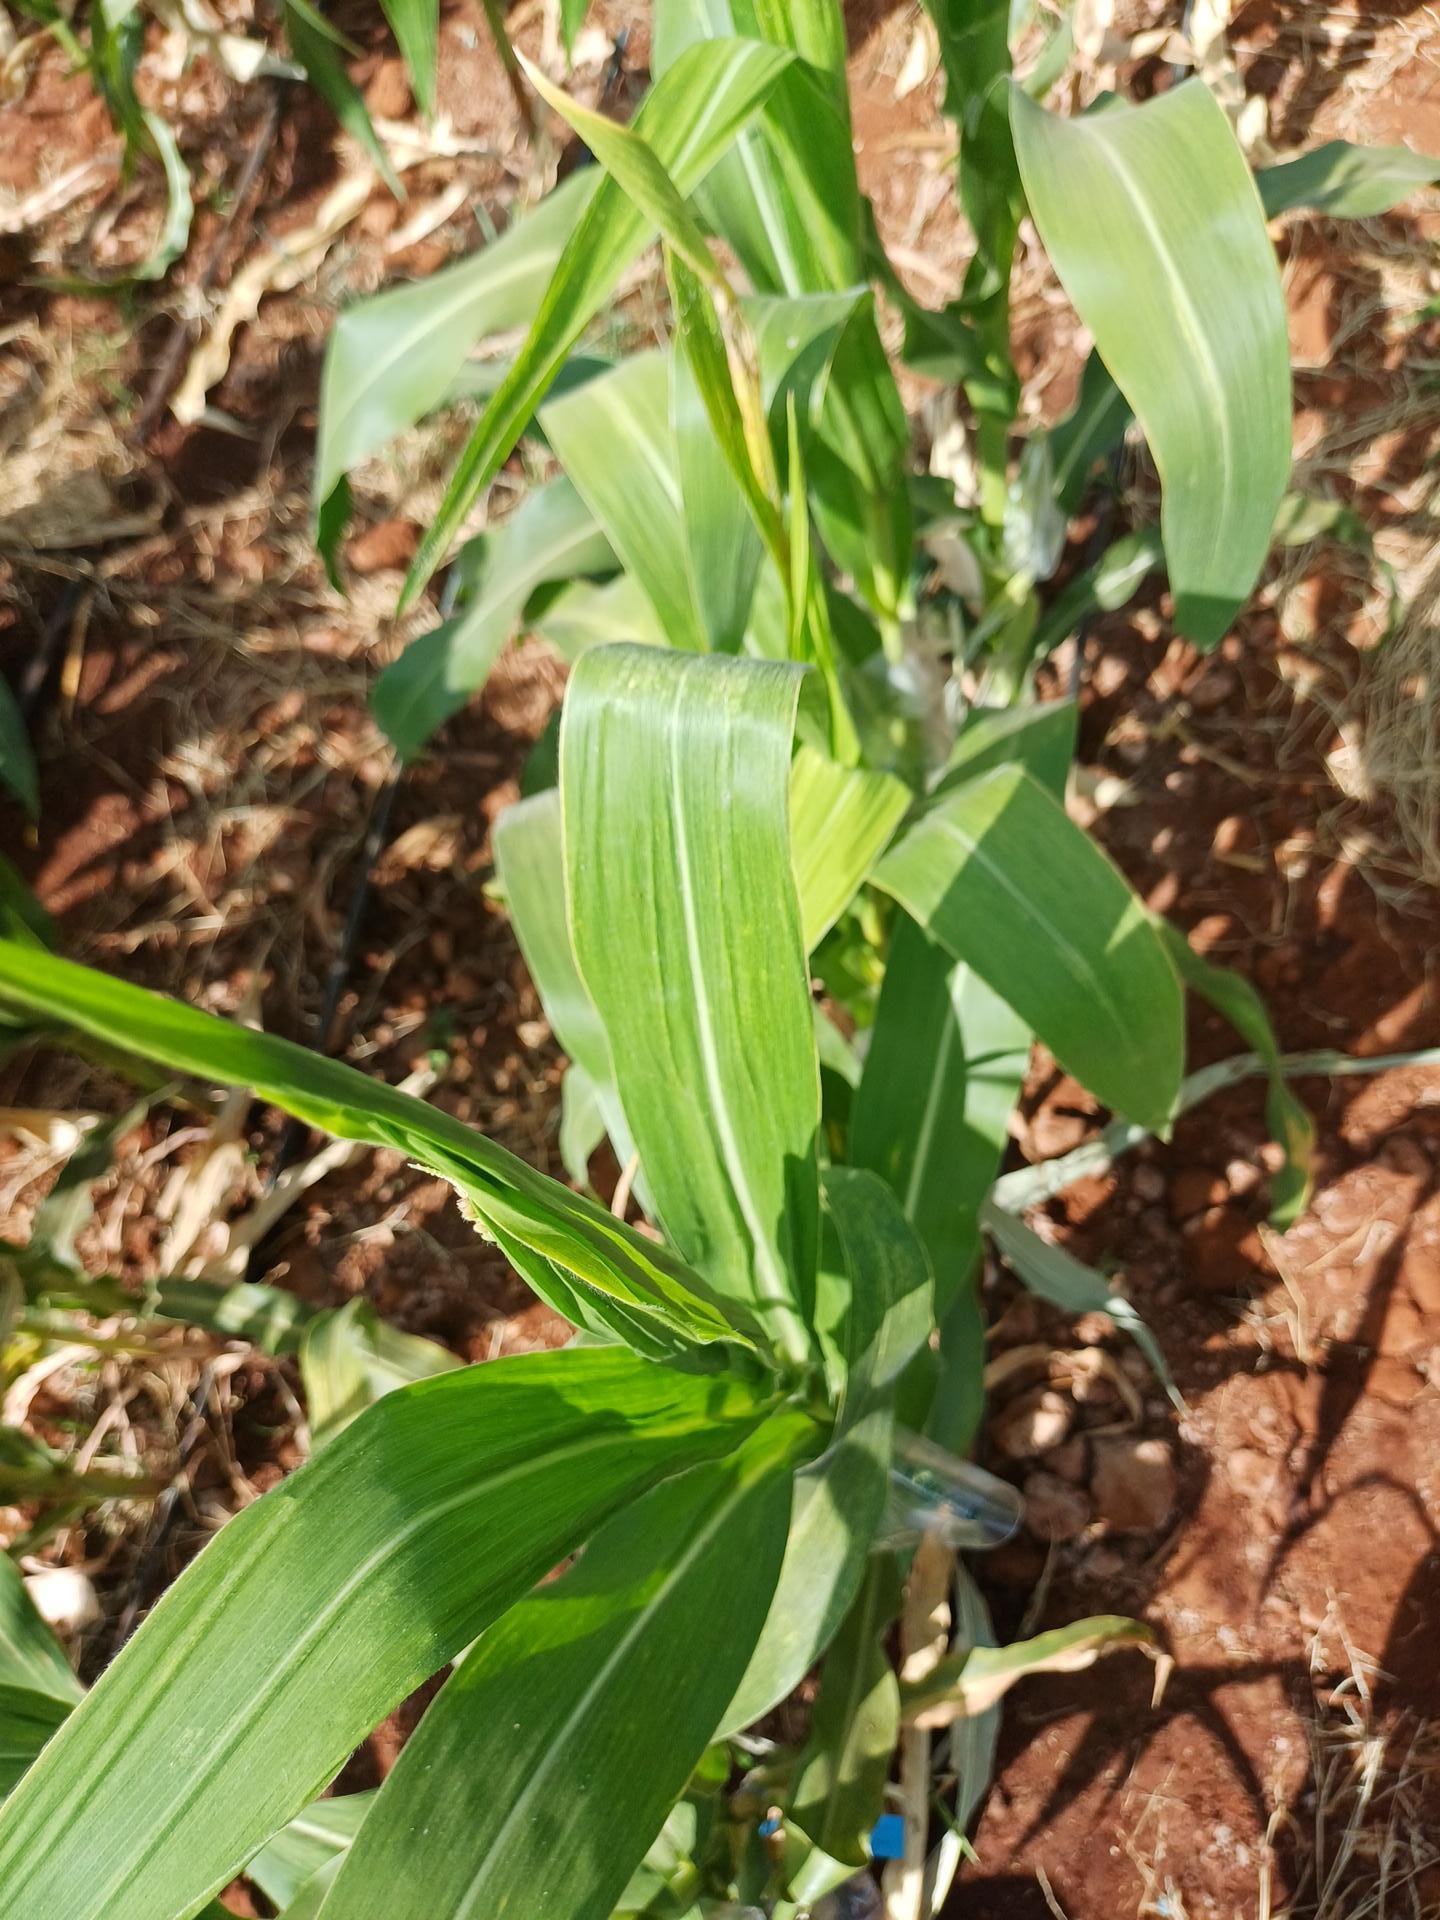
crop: maize
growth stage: flowering
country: Kenya
